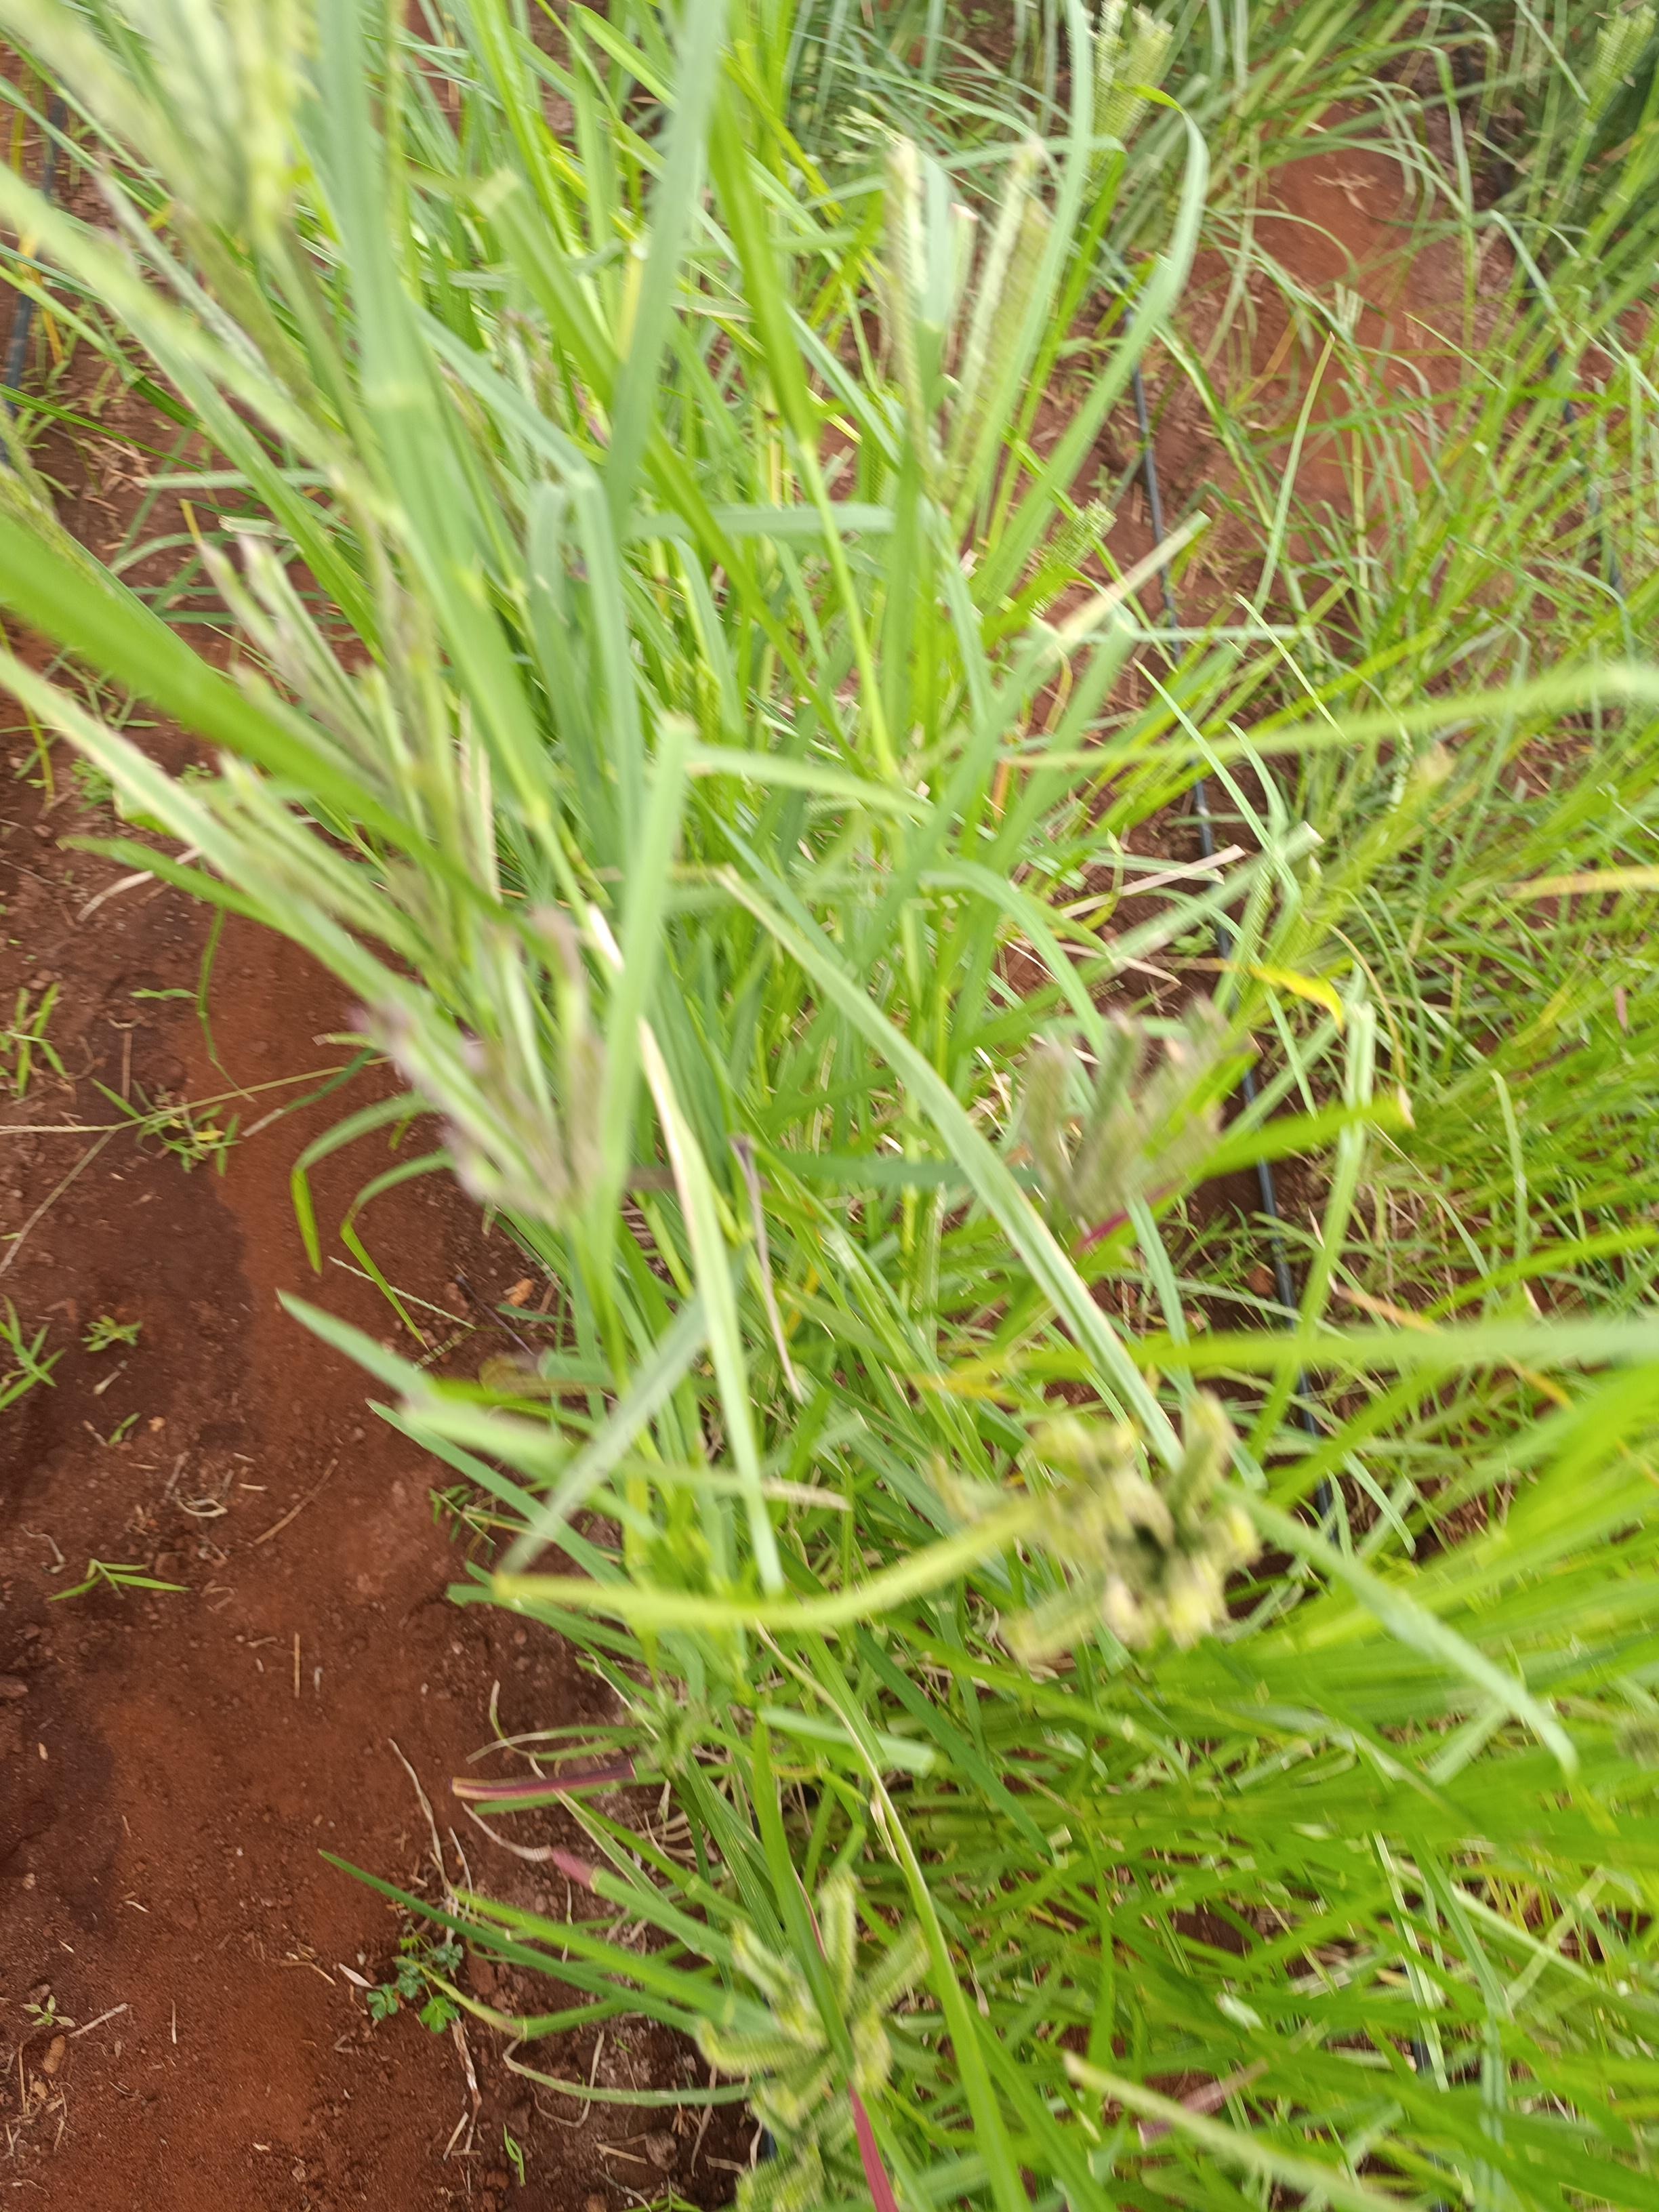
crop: finger millet
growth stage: flowering
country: Kenya
